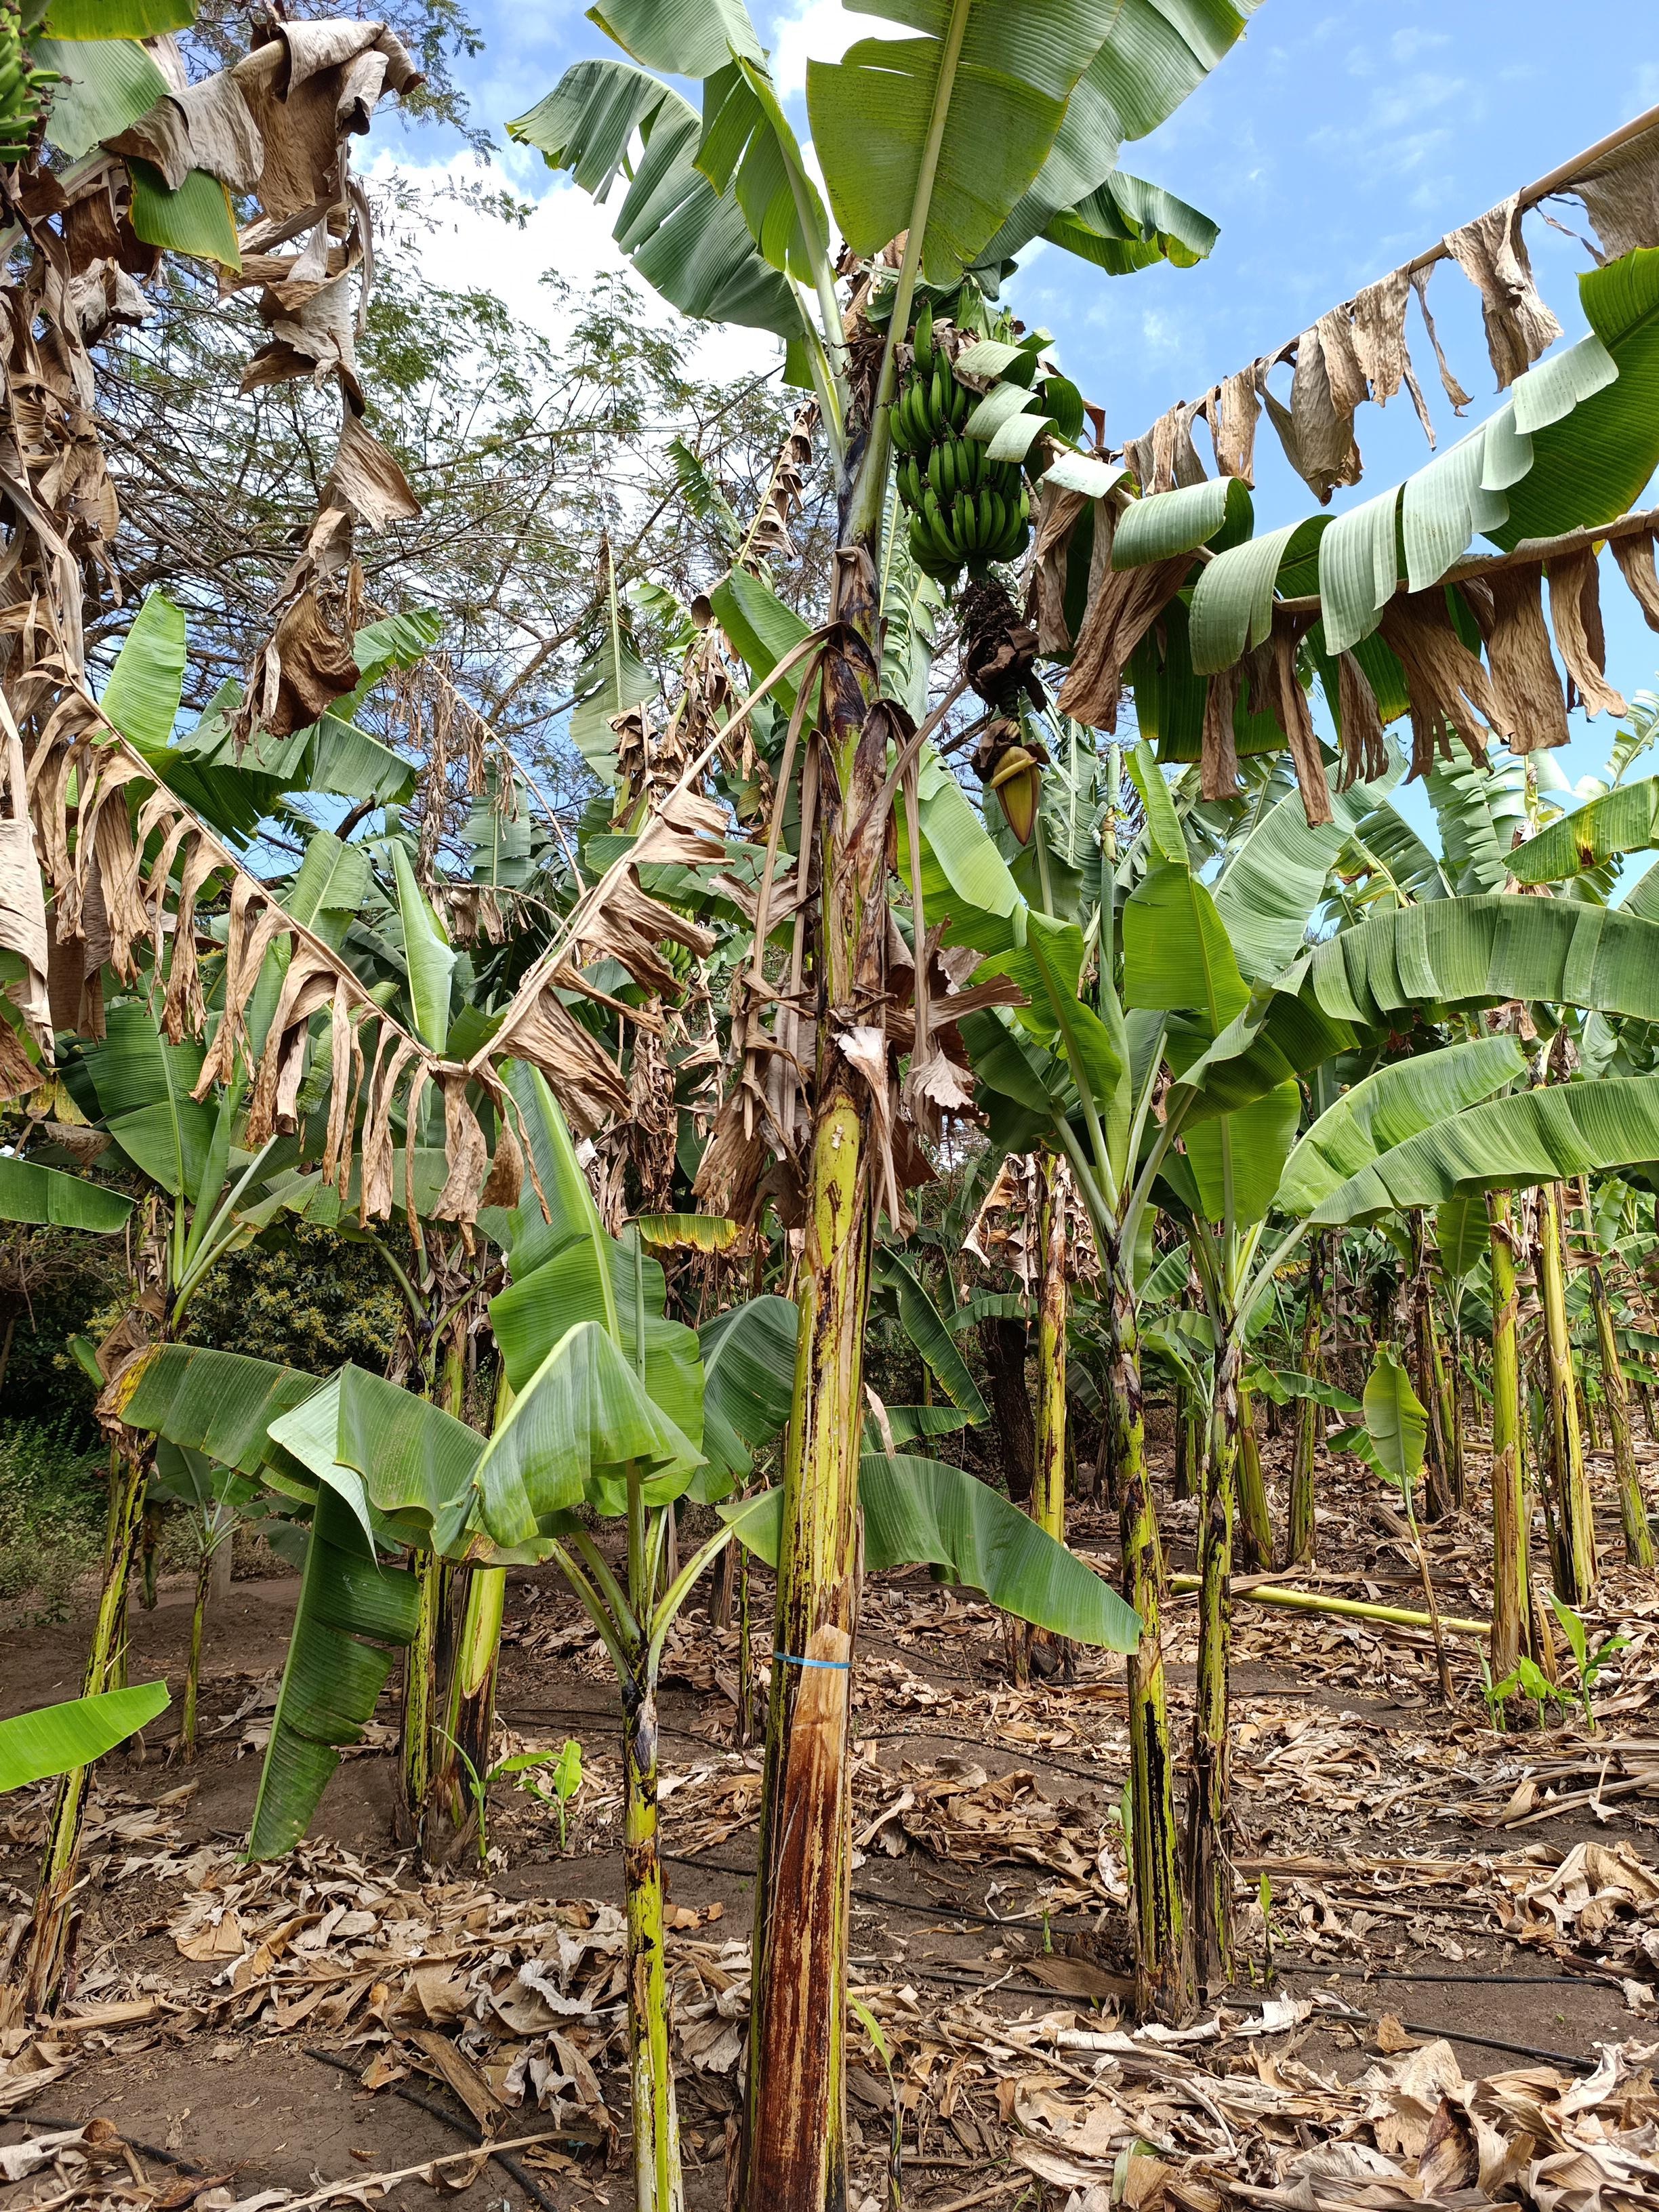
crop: banana
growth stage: development fruit
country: Tanzania
